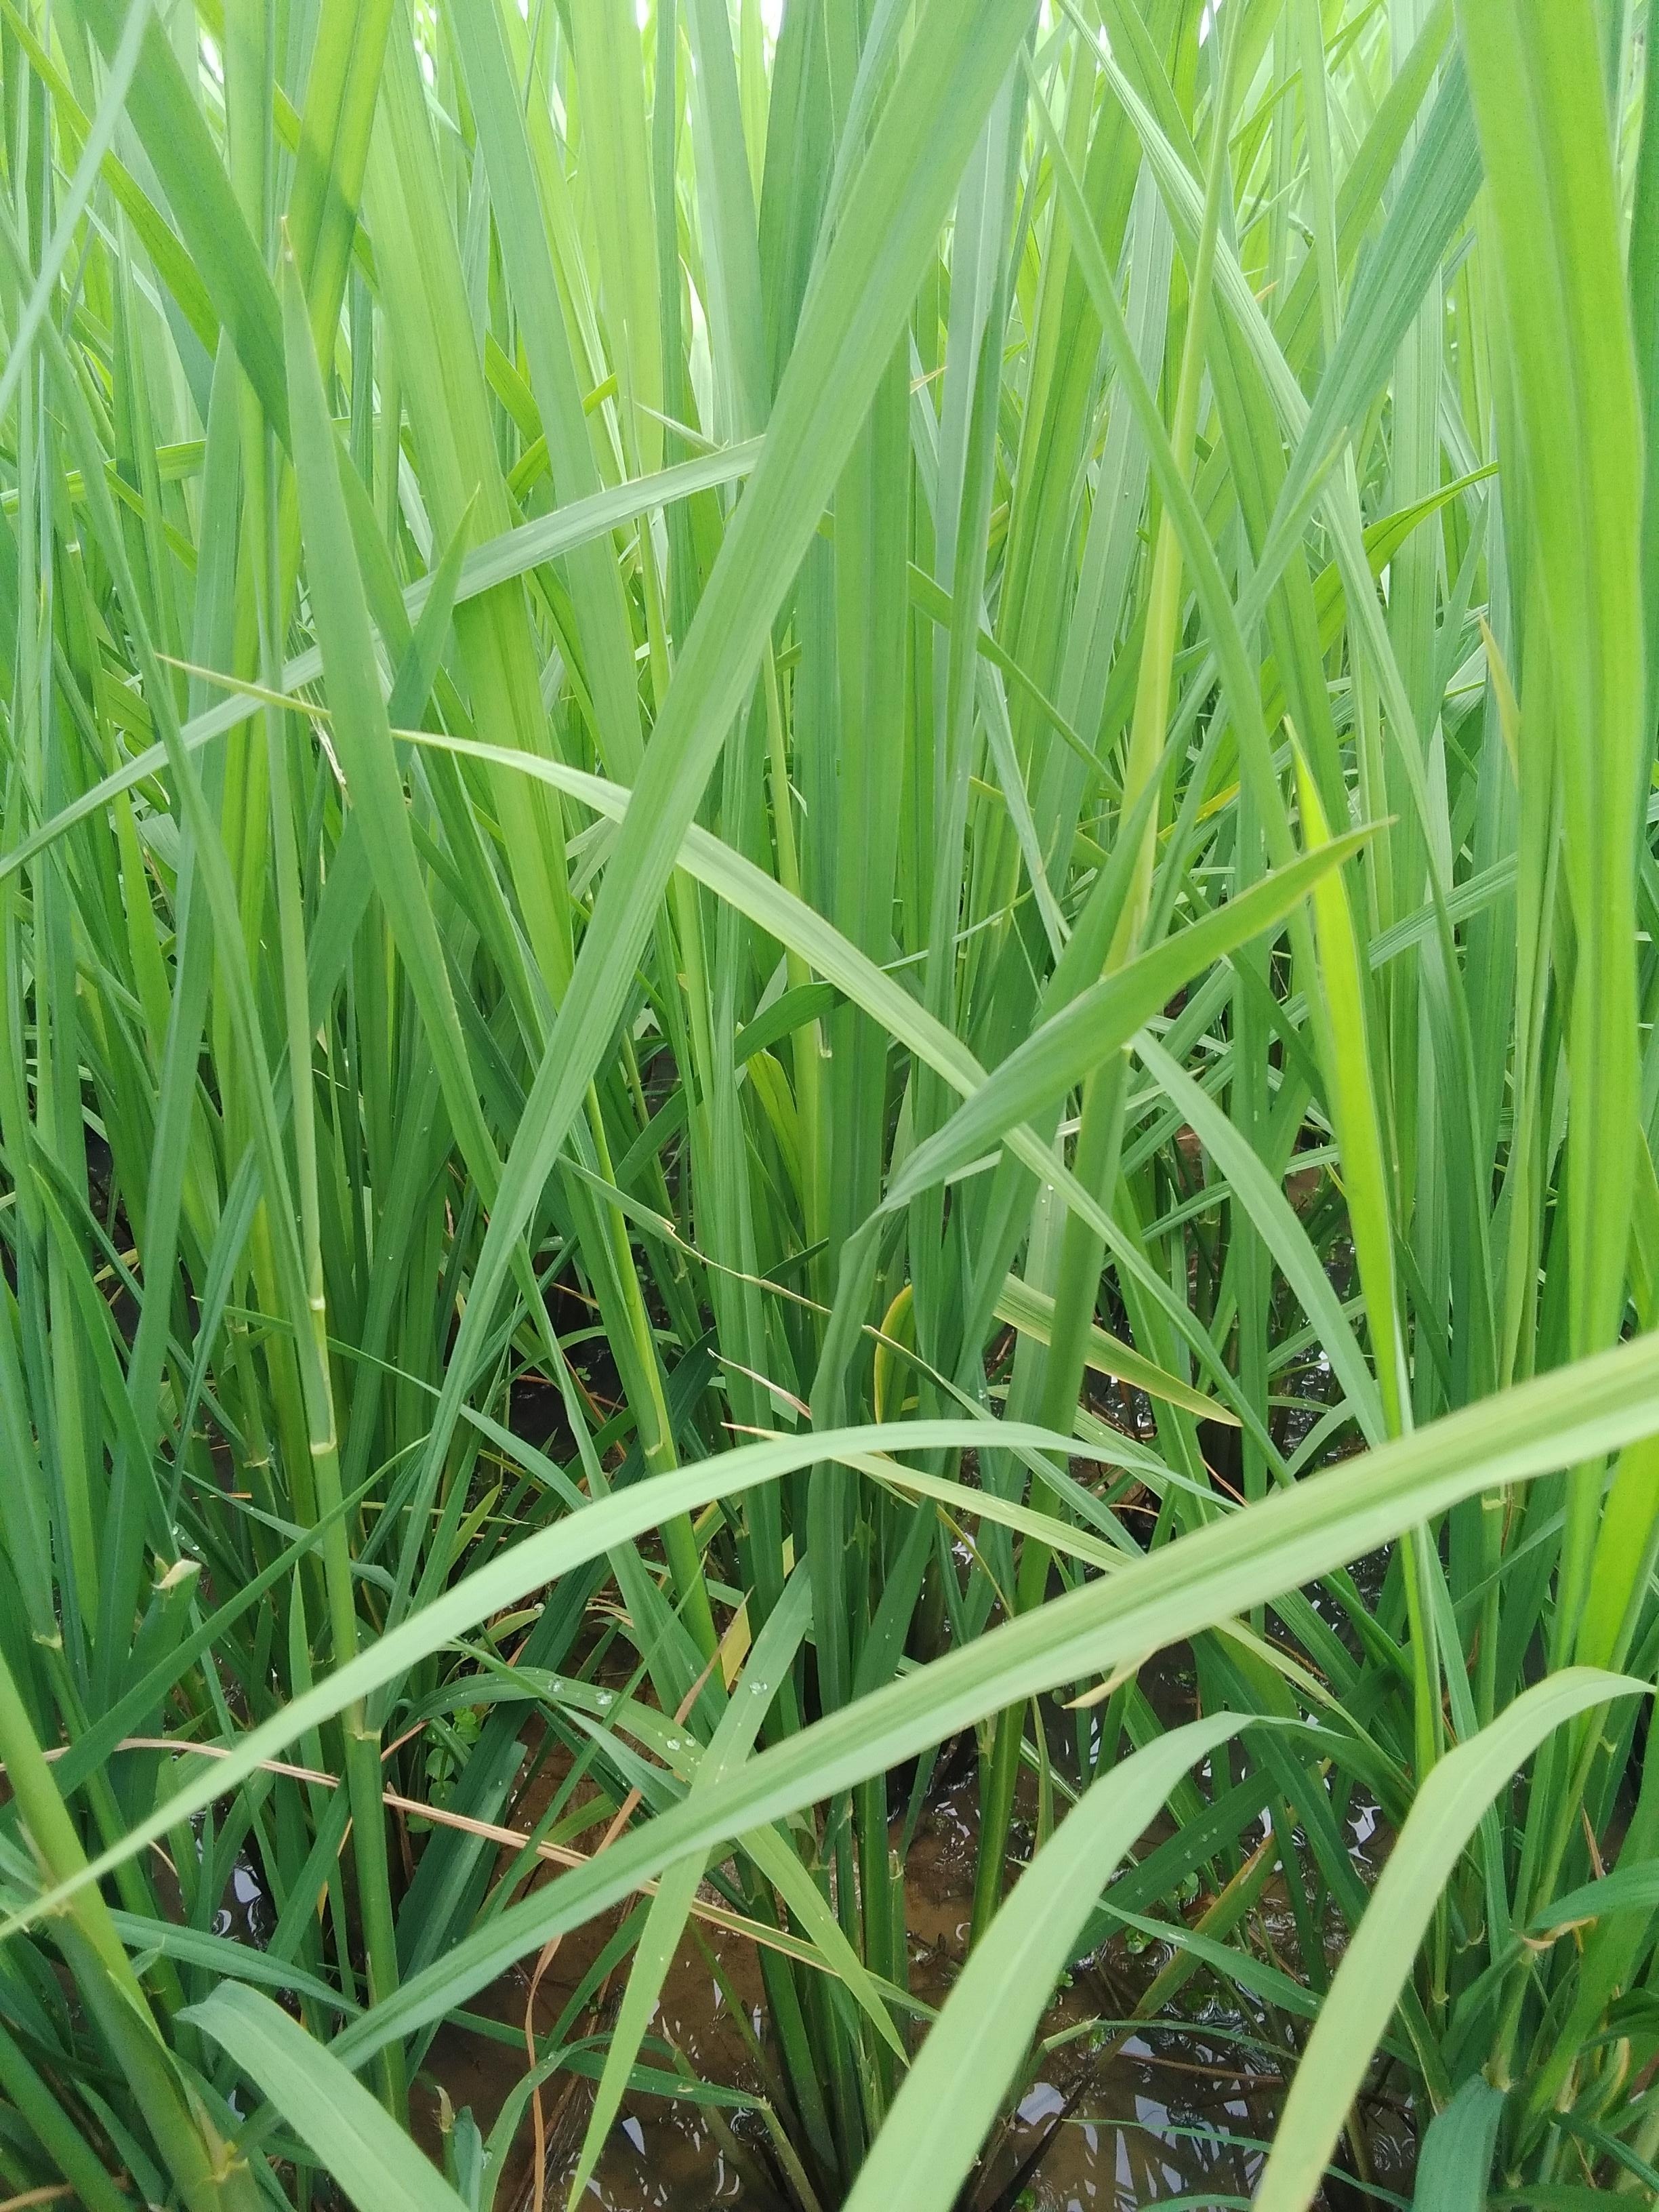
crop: rice
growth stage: booting
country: Nigeria
